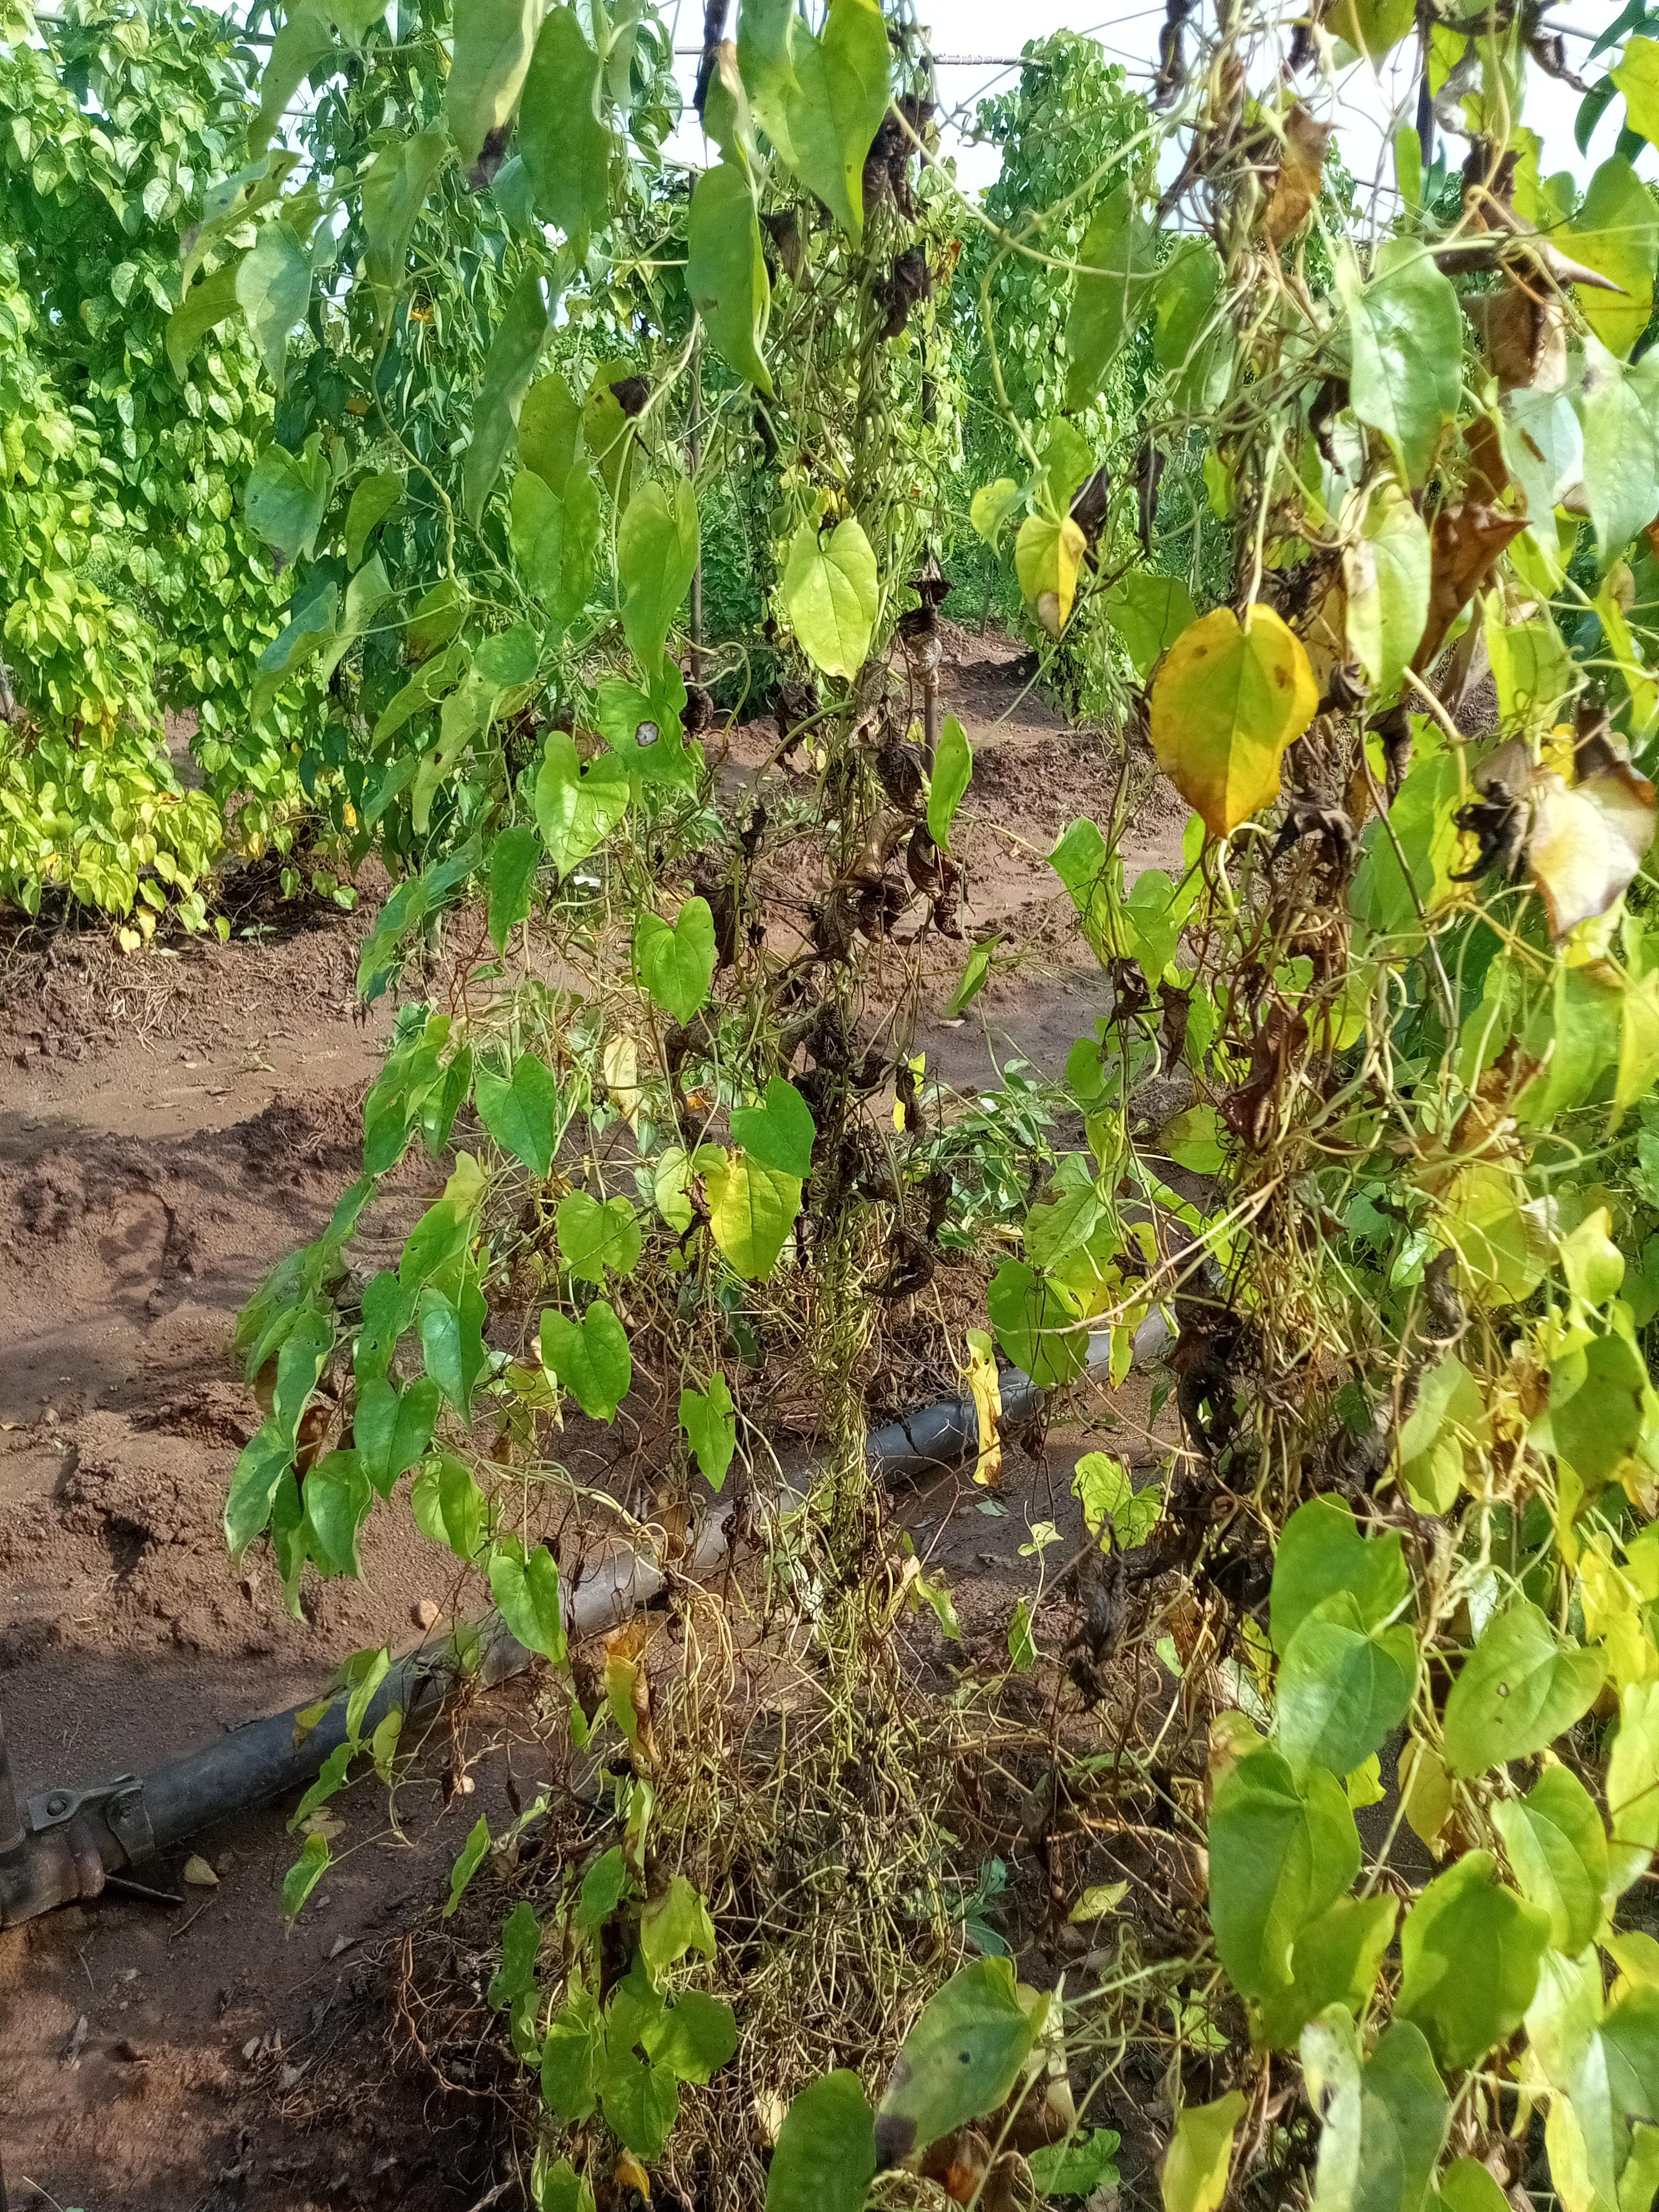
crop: yam
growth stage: maturity
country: Nigeria
